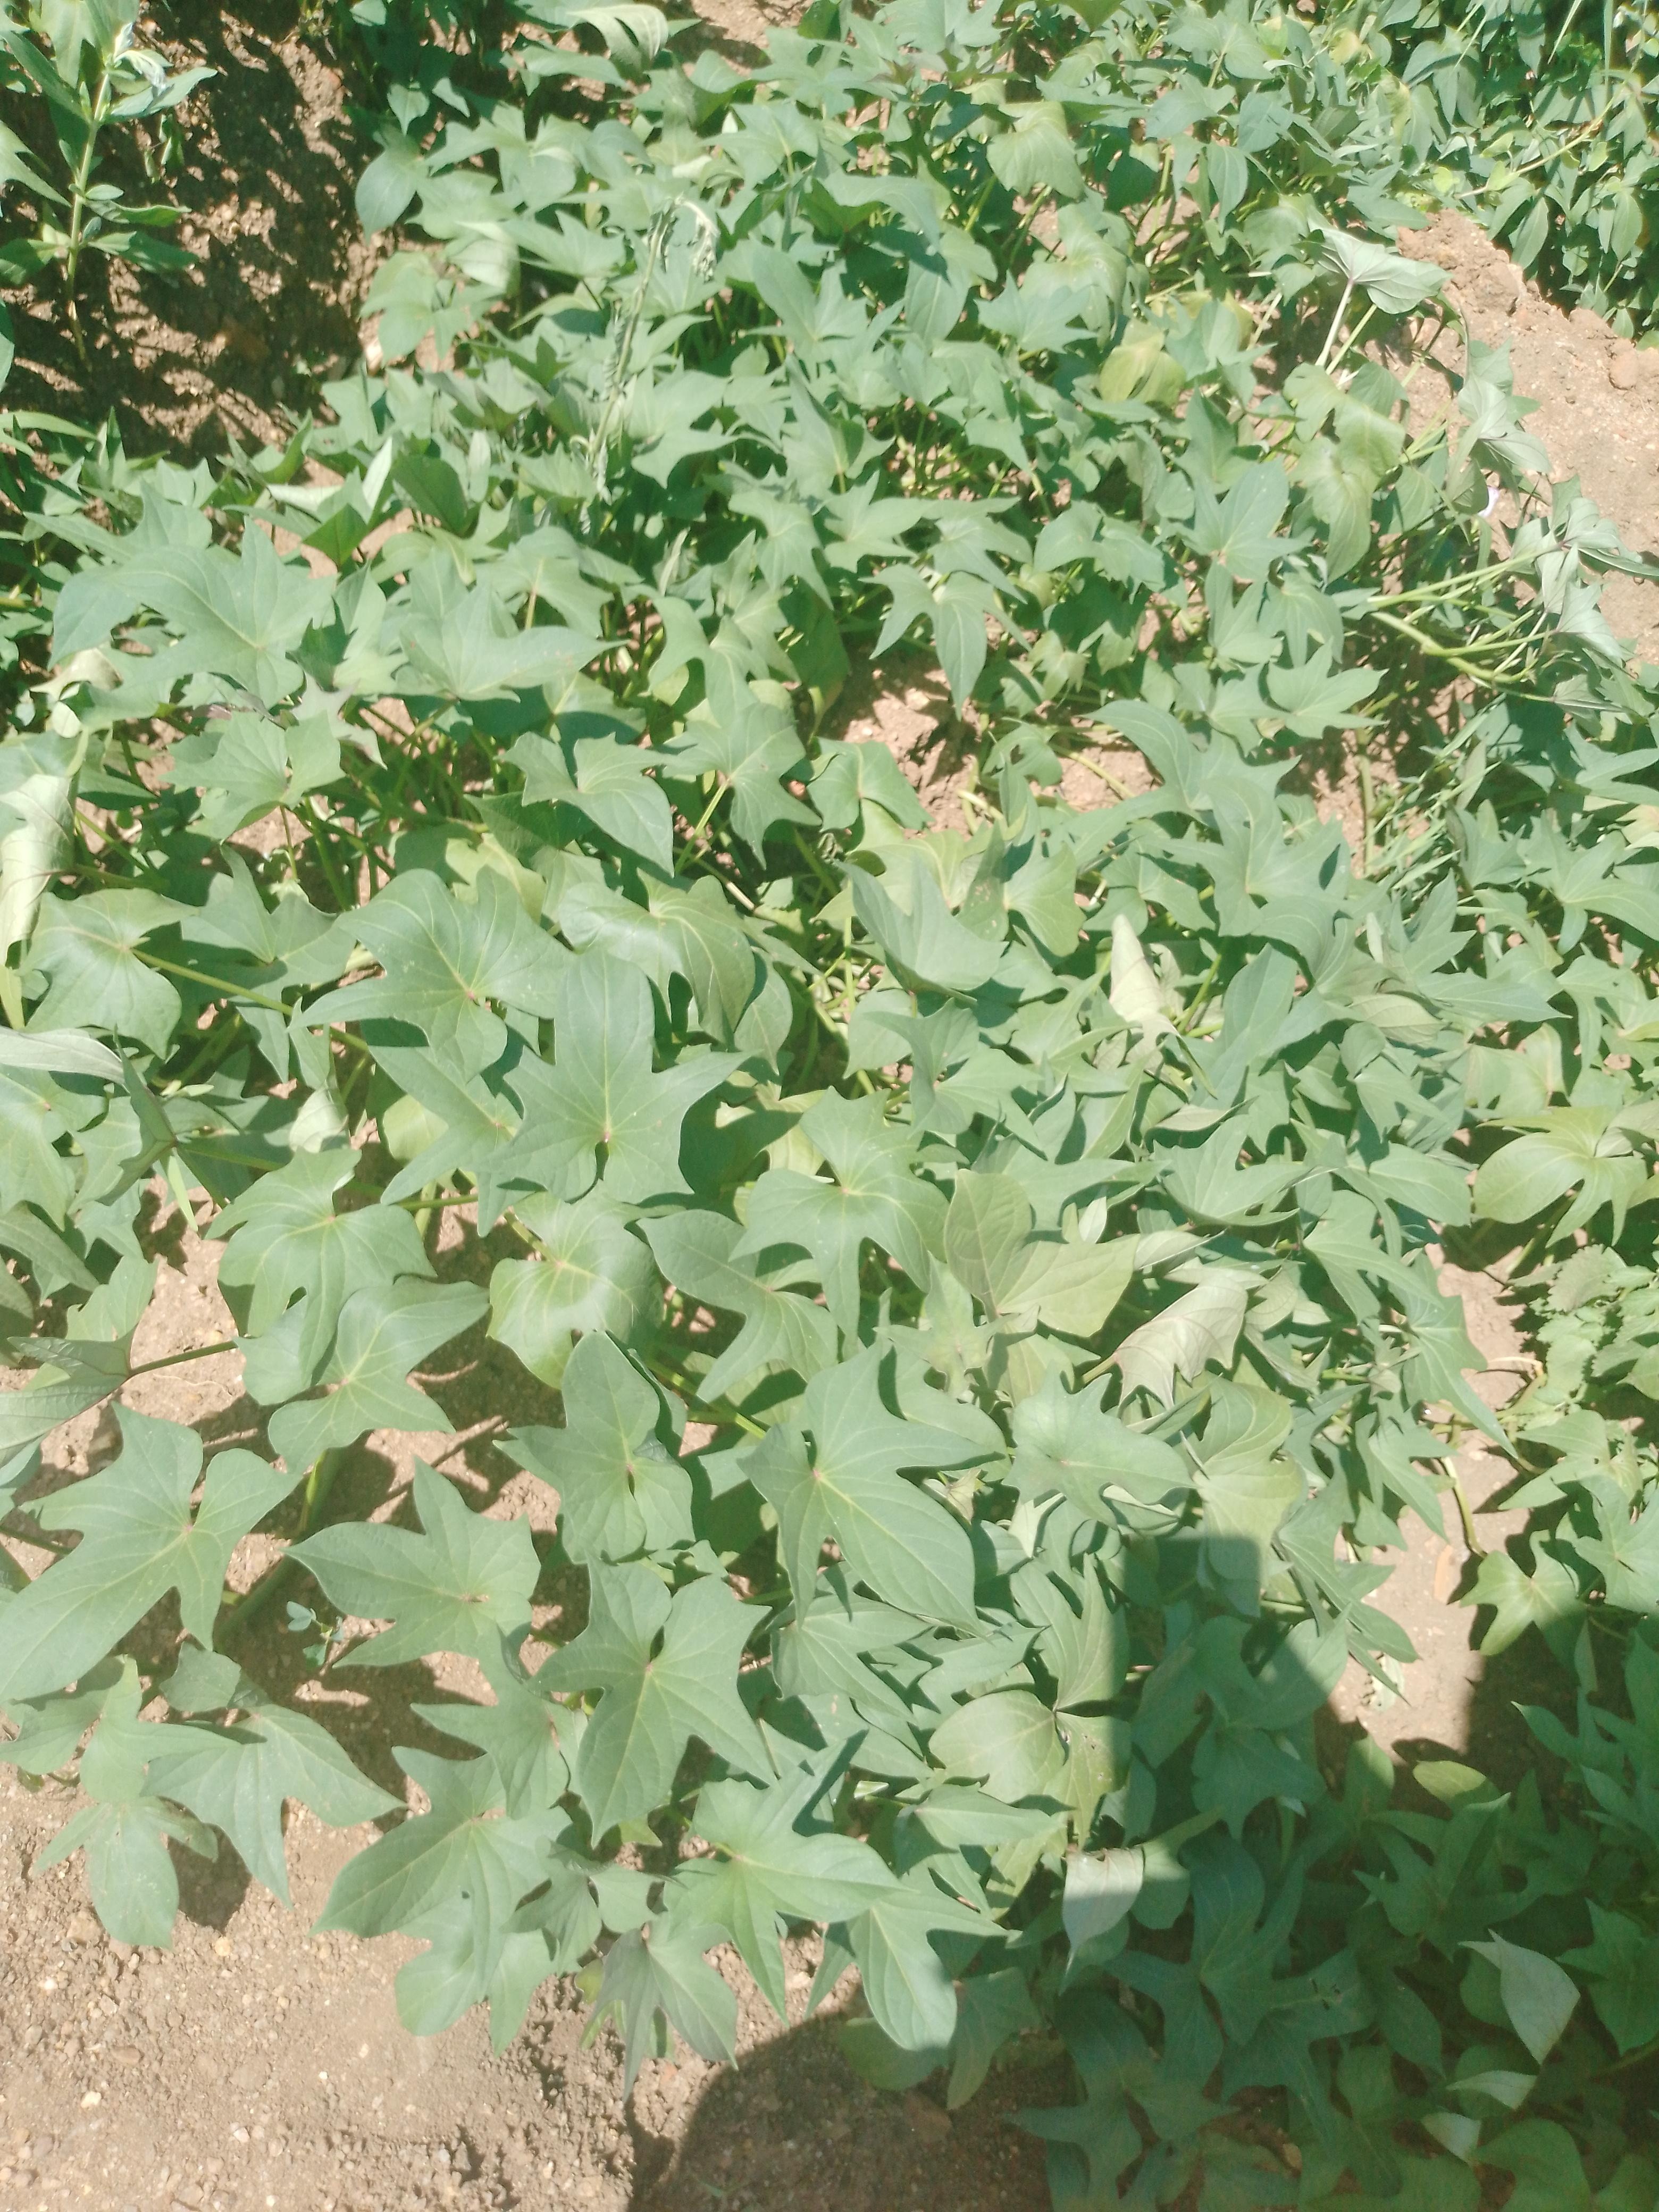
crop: sweet potato
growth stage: harvest maturity
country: Malawi
